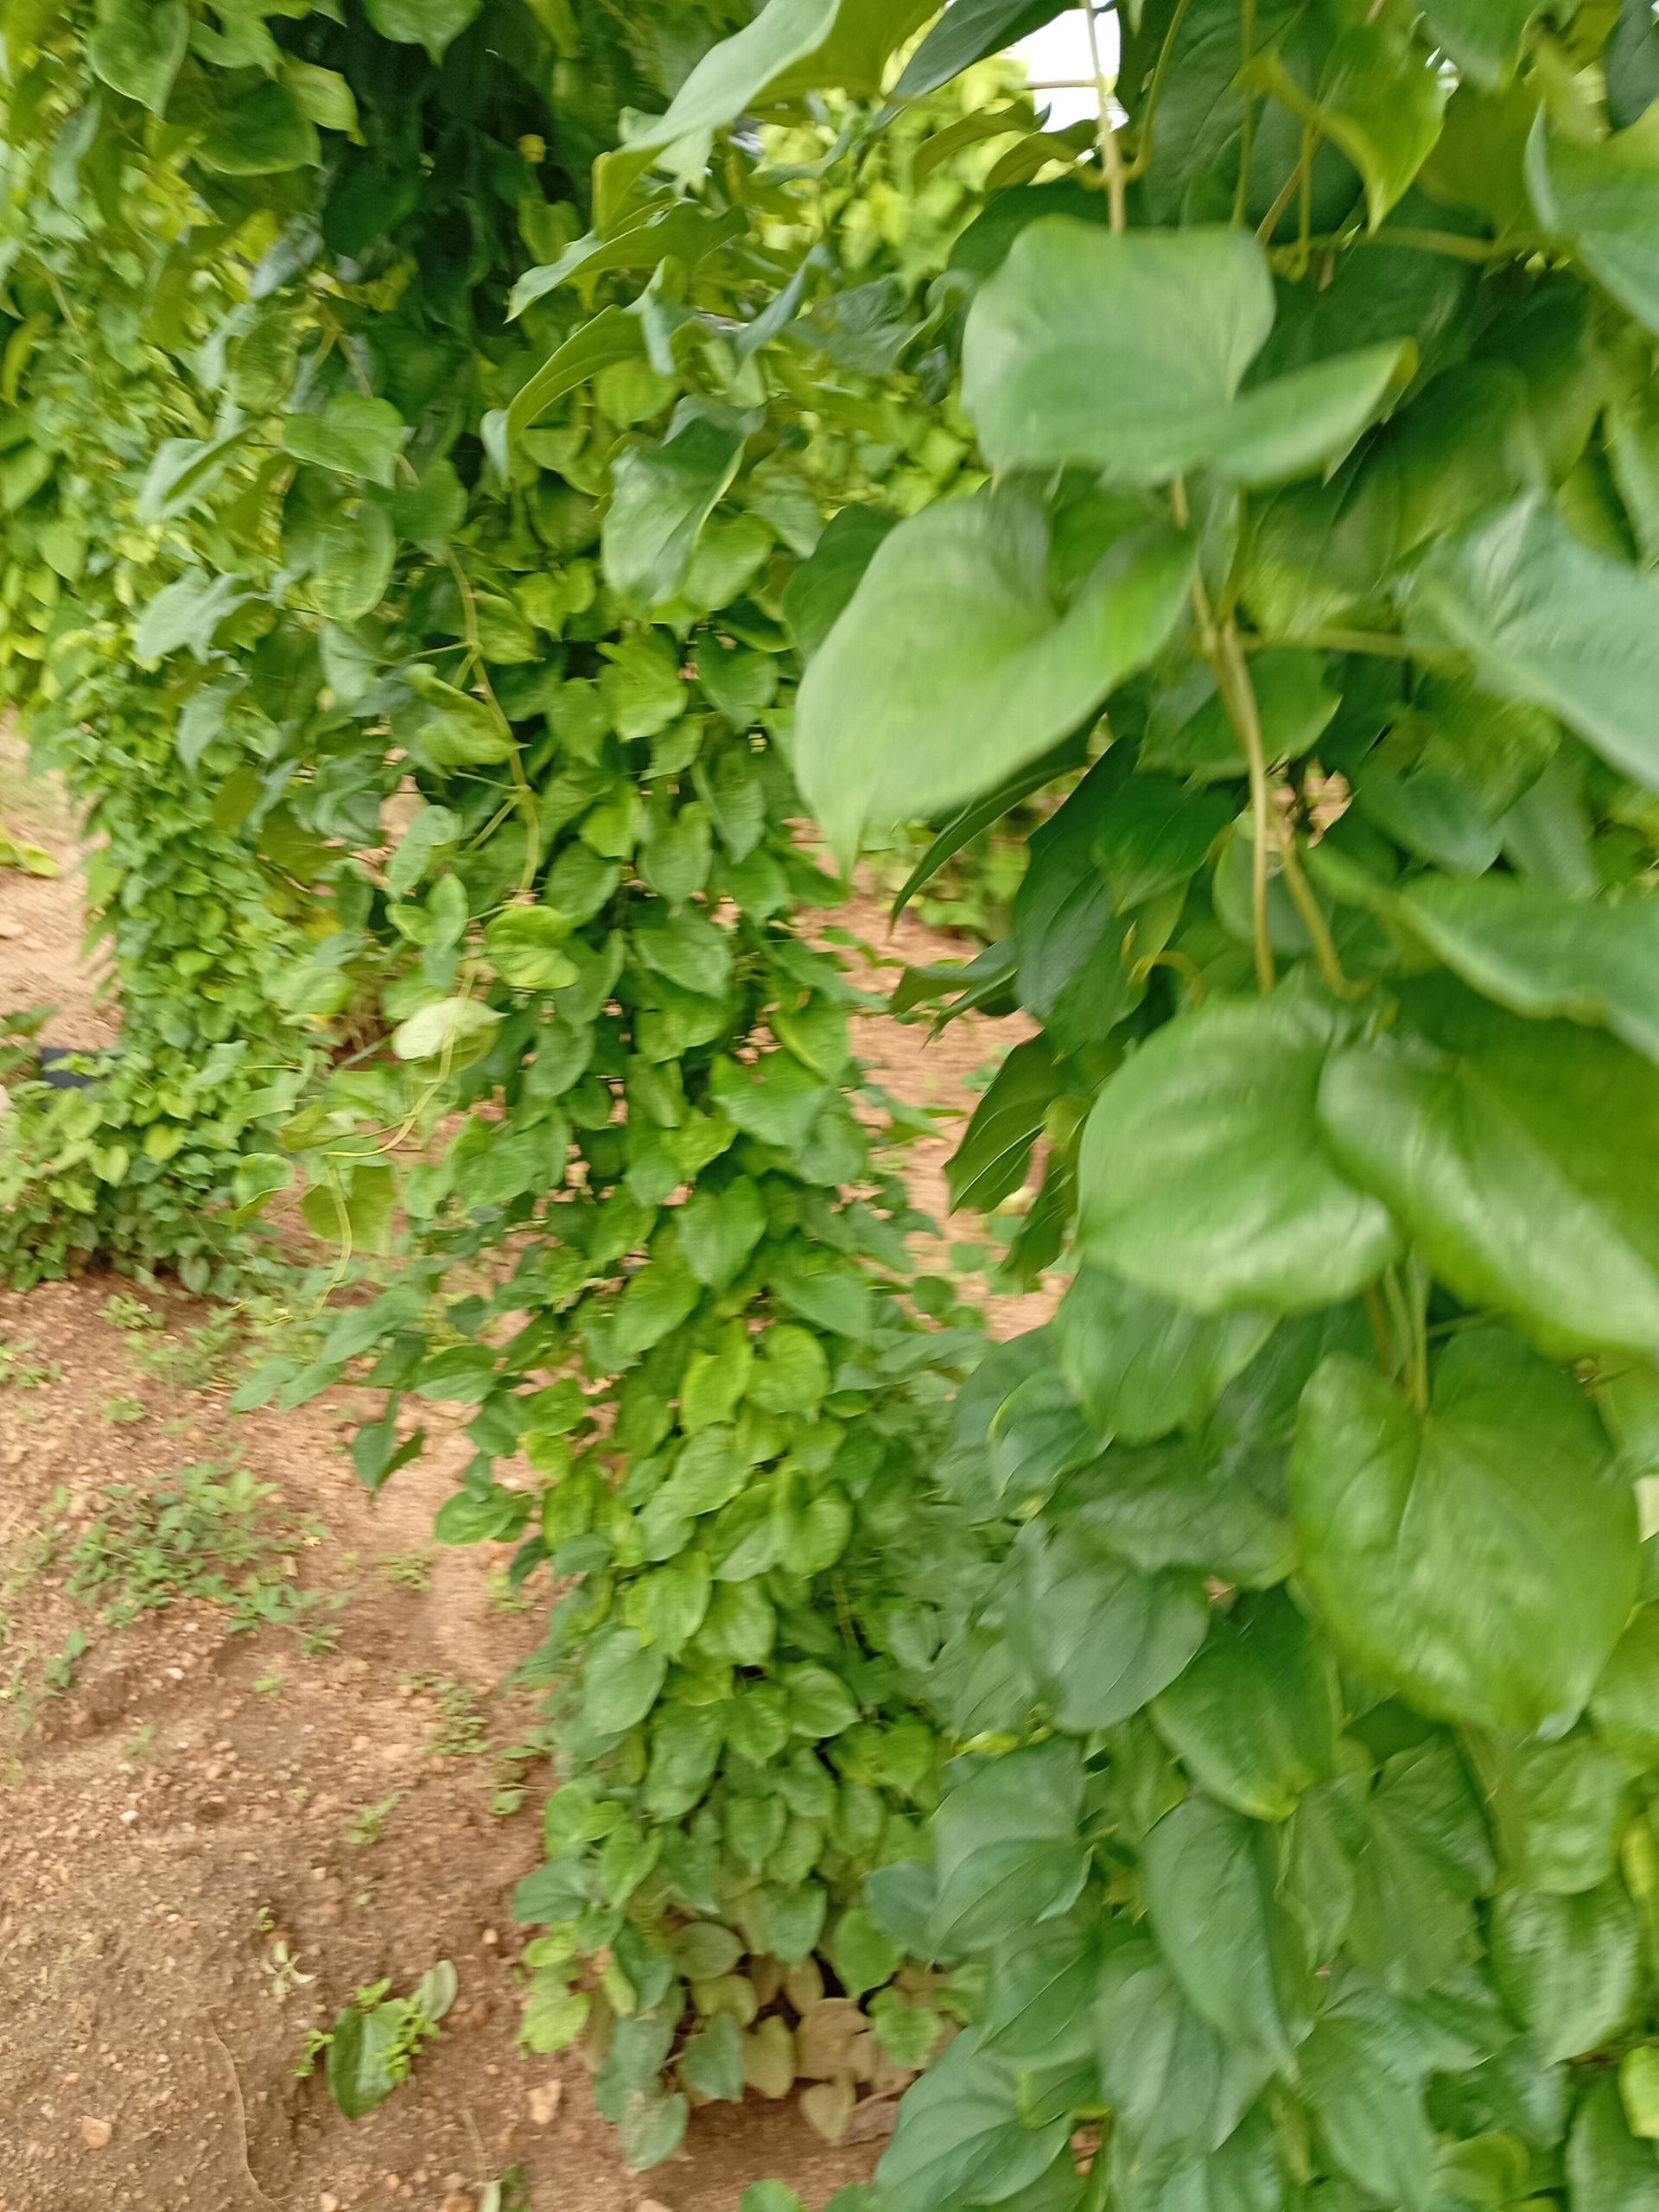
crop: yam
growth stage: vegetative
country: Nigeria
